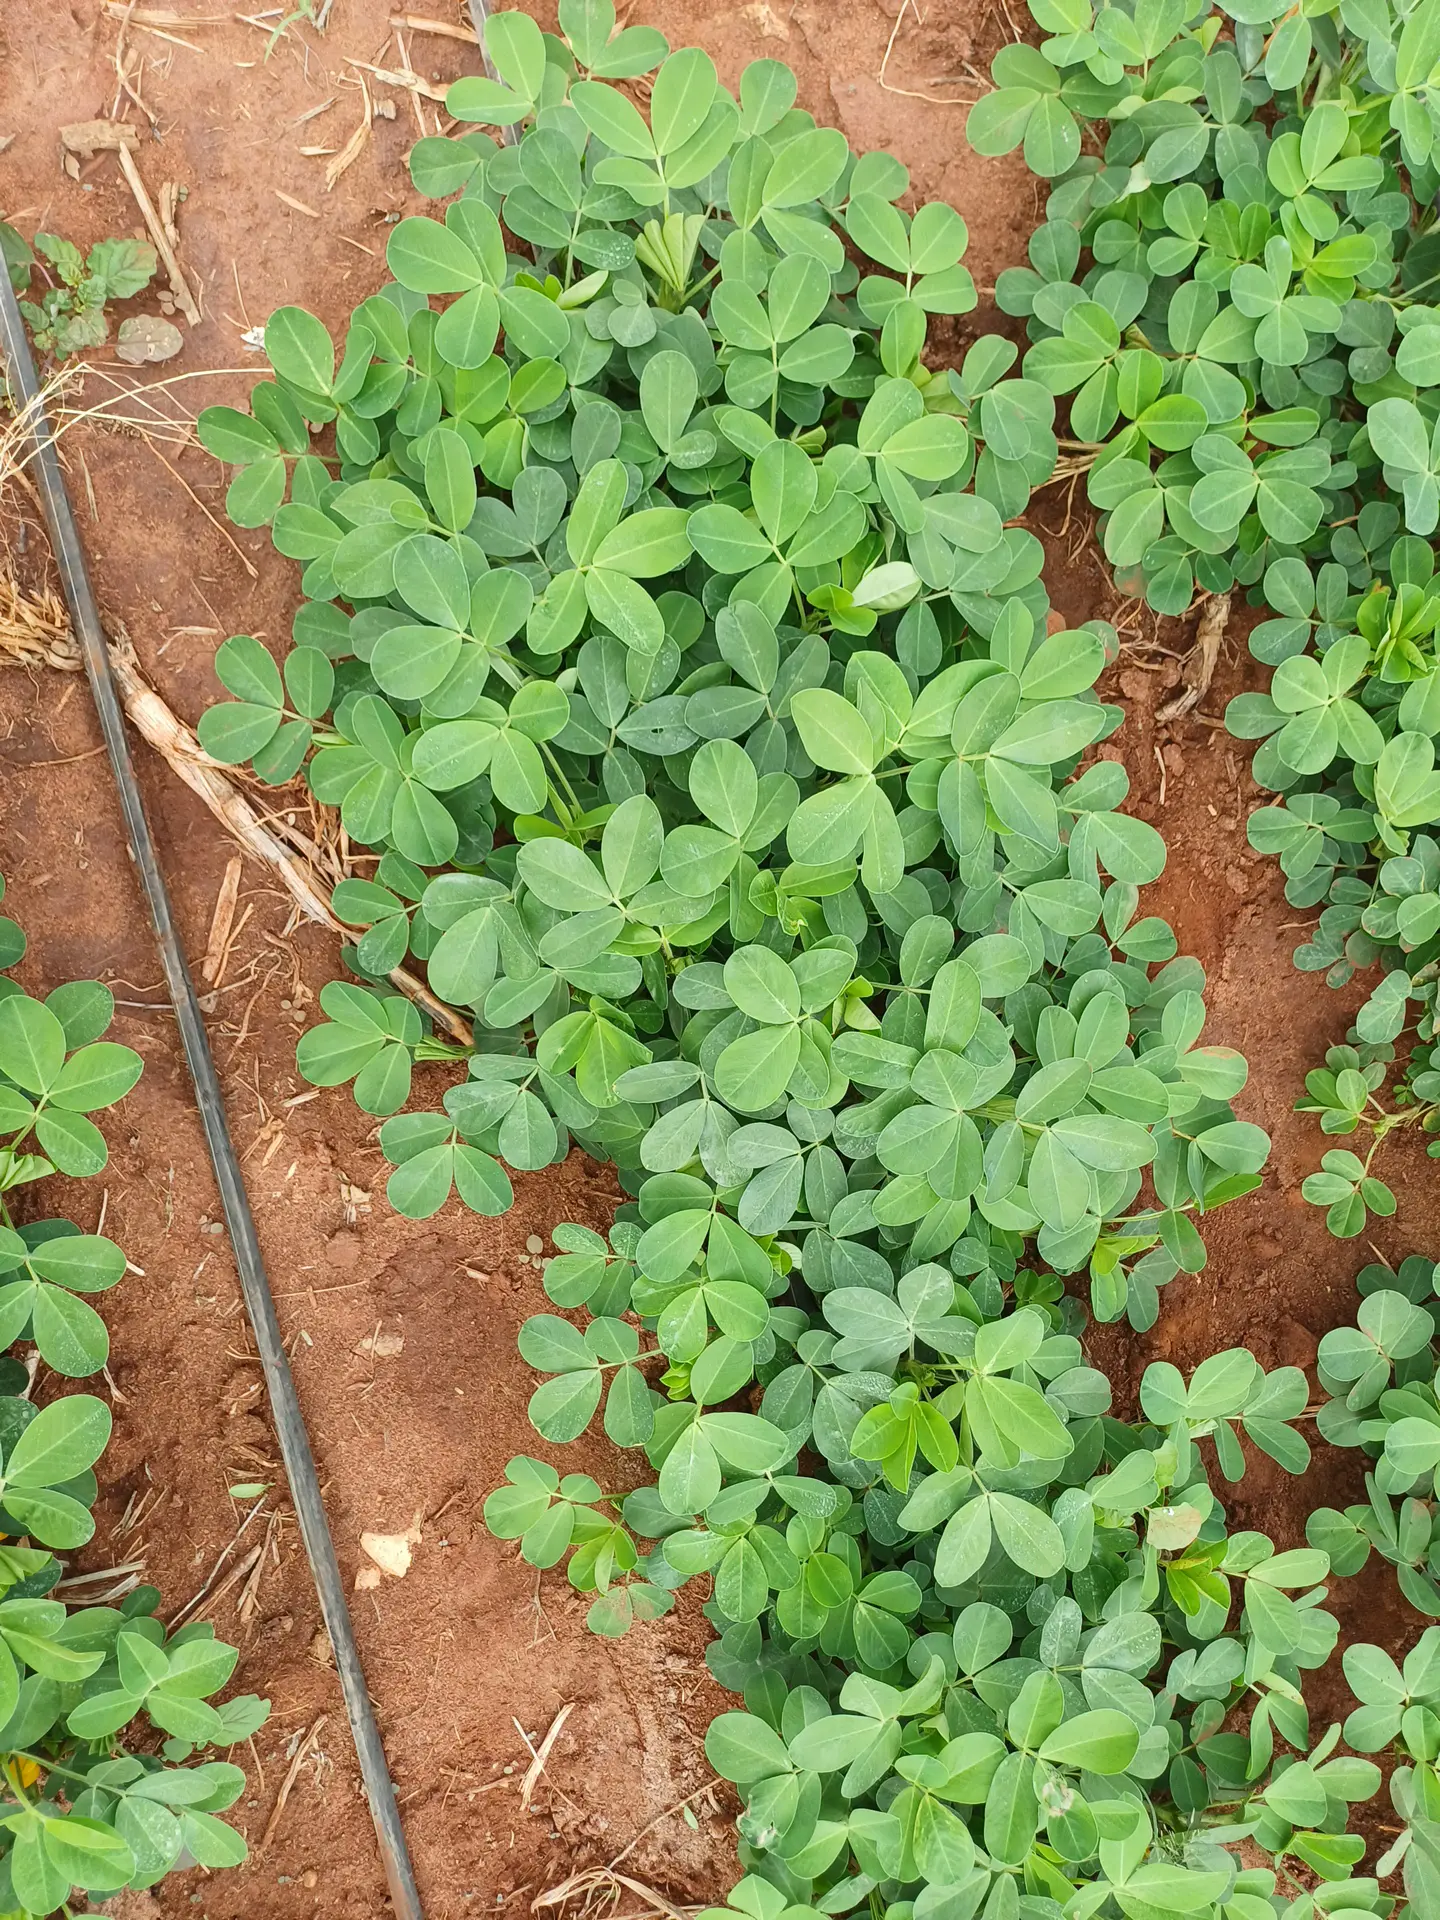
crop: groundnut
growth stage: flowering
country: Kenya
